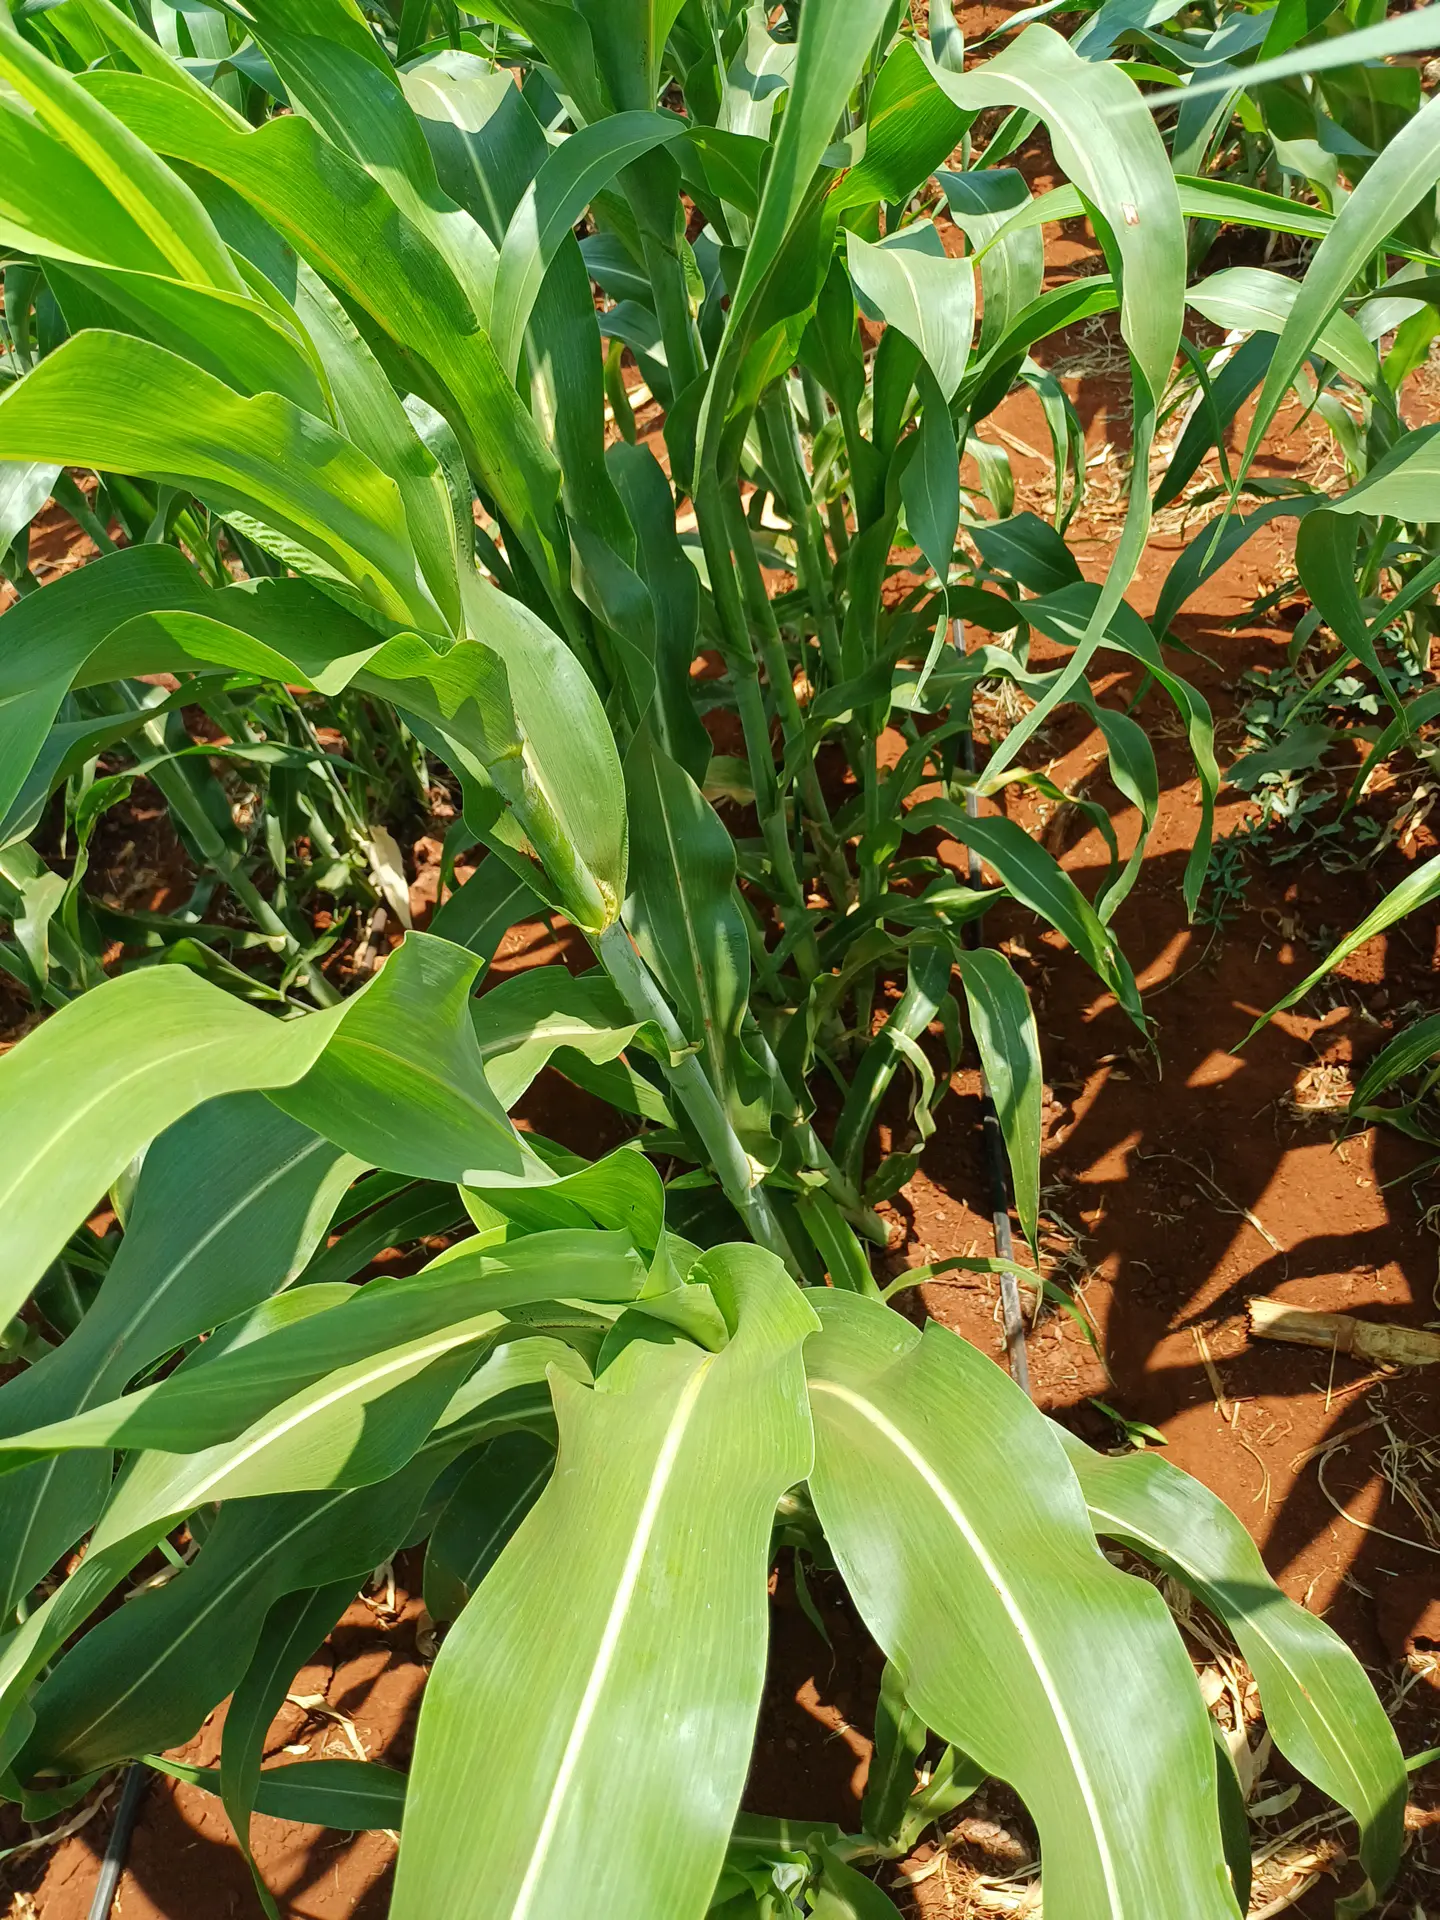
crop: sorghum
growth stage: vegetative
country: Kenya
